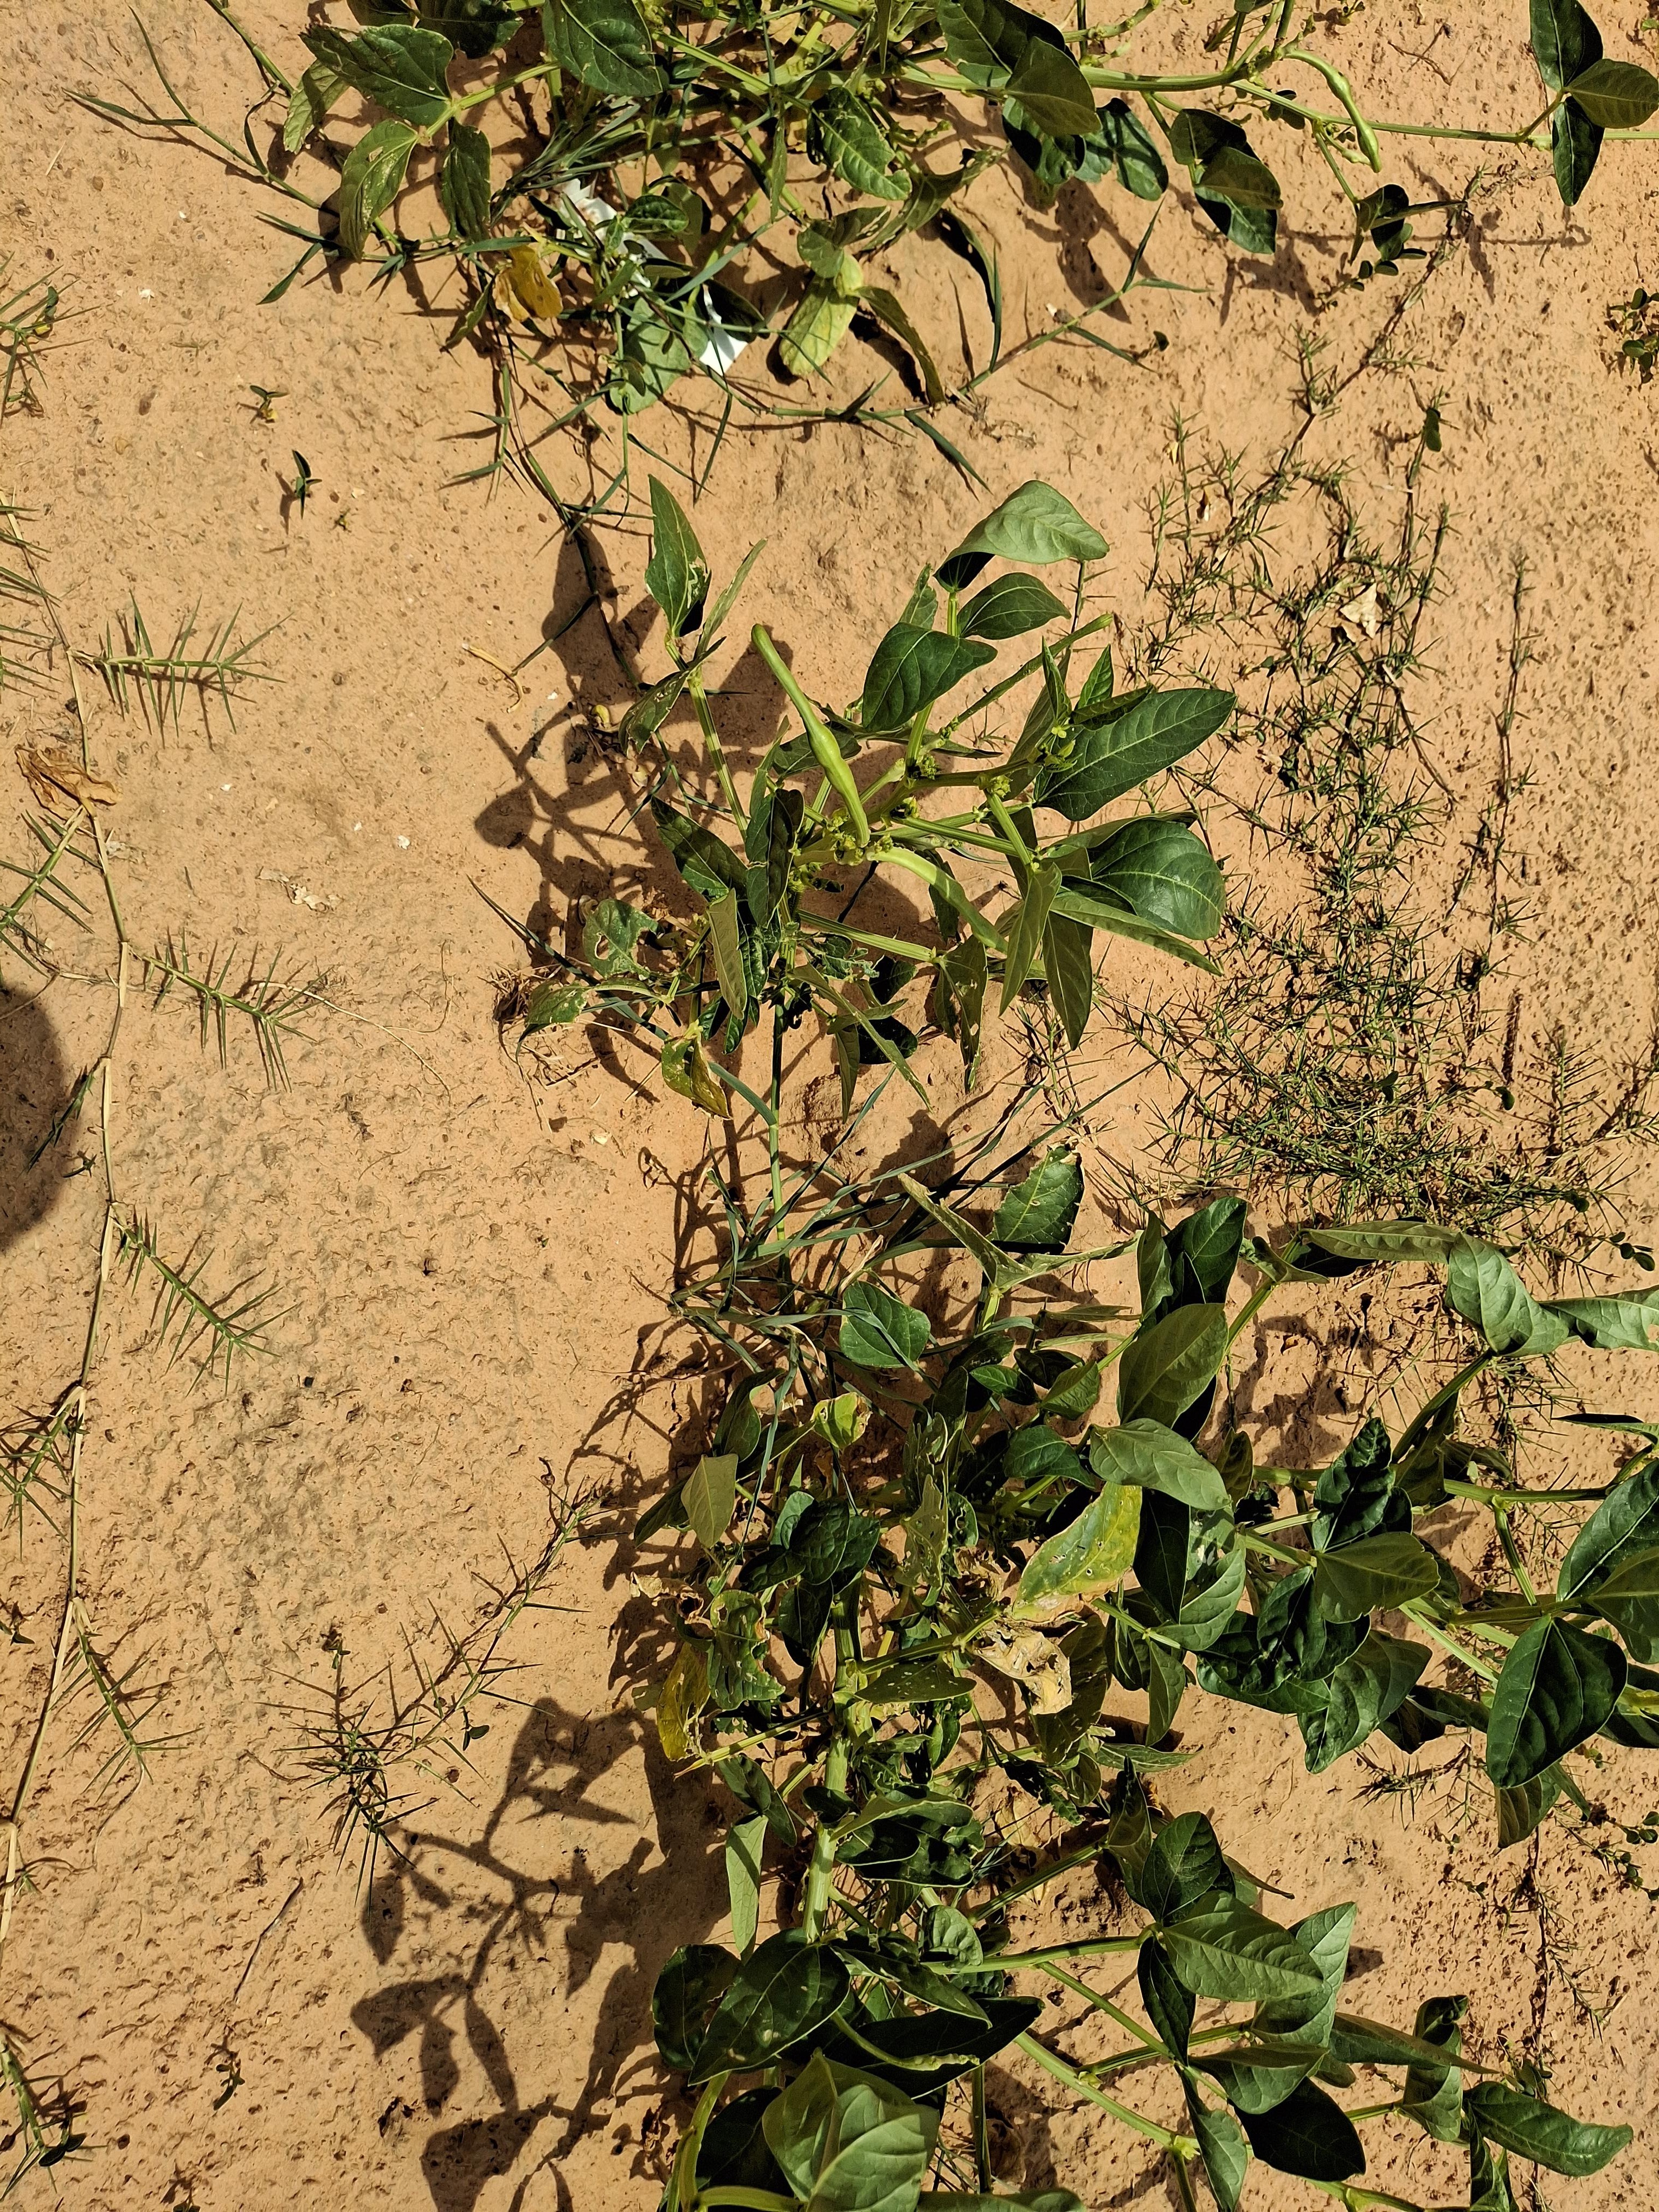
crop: cowpea
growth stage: harvest maturity
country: Nigeria
